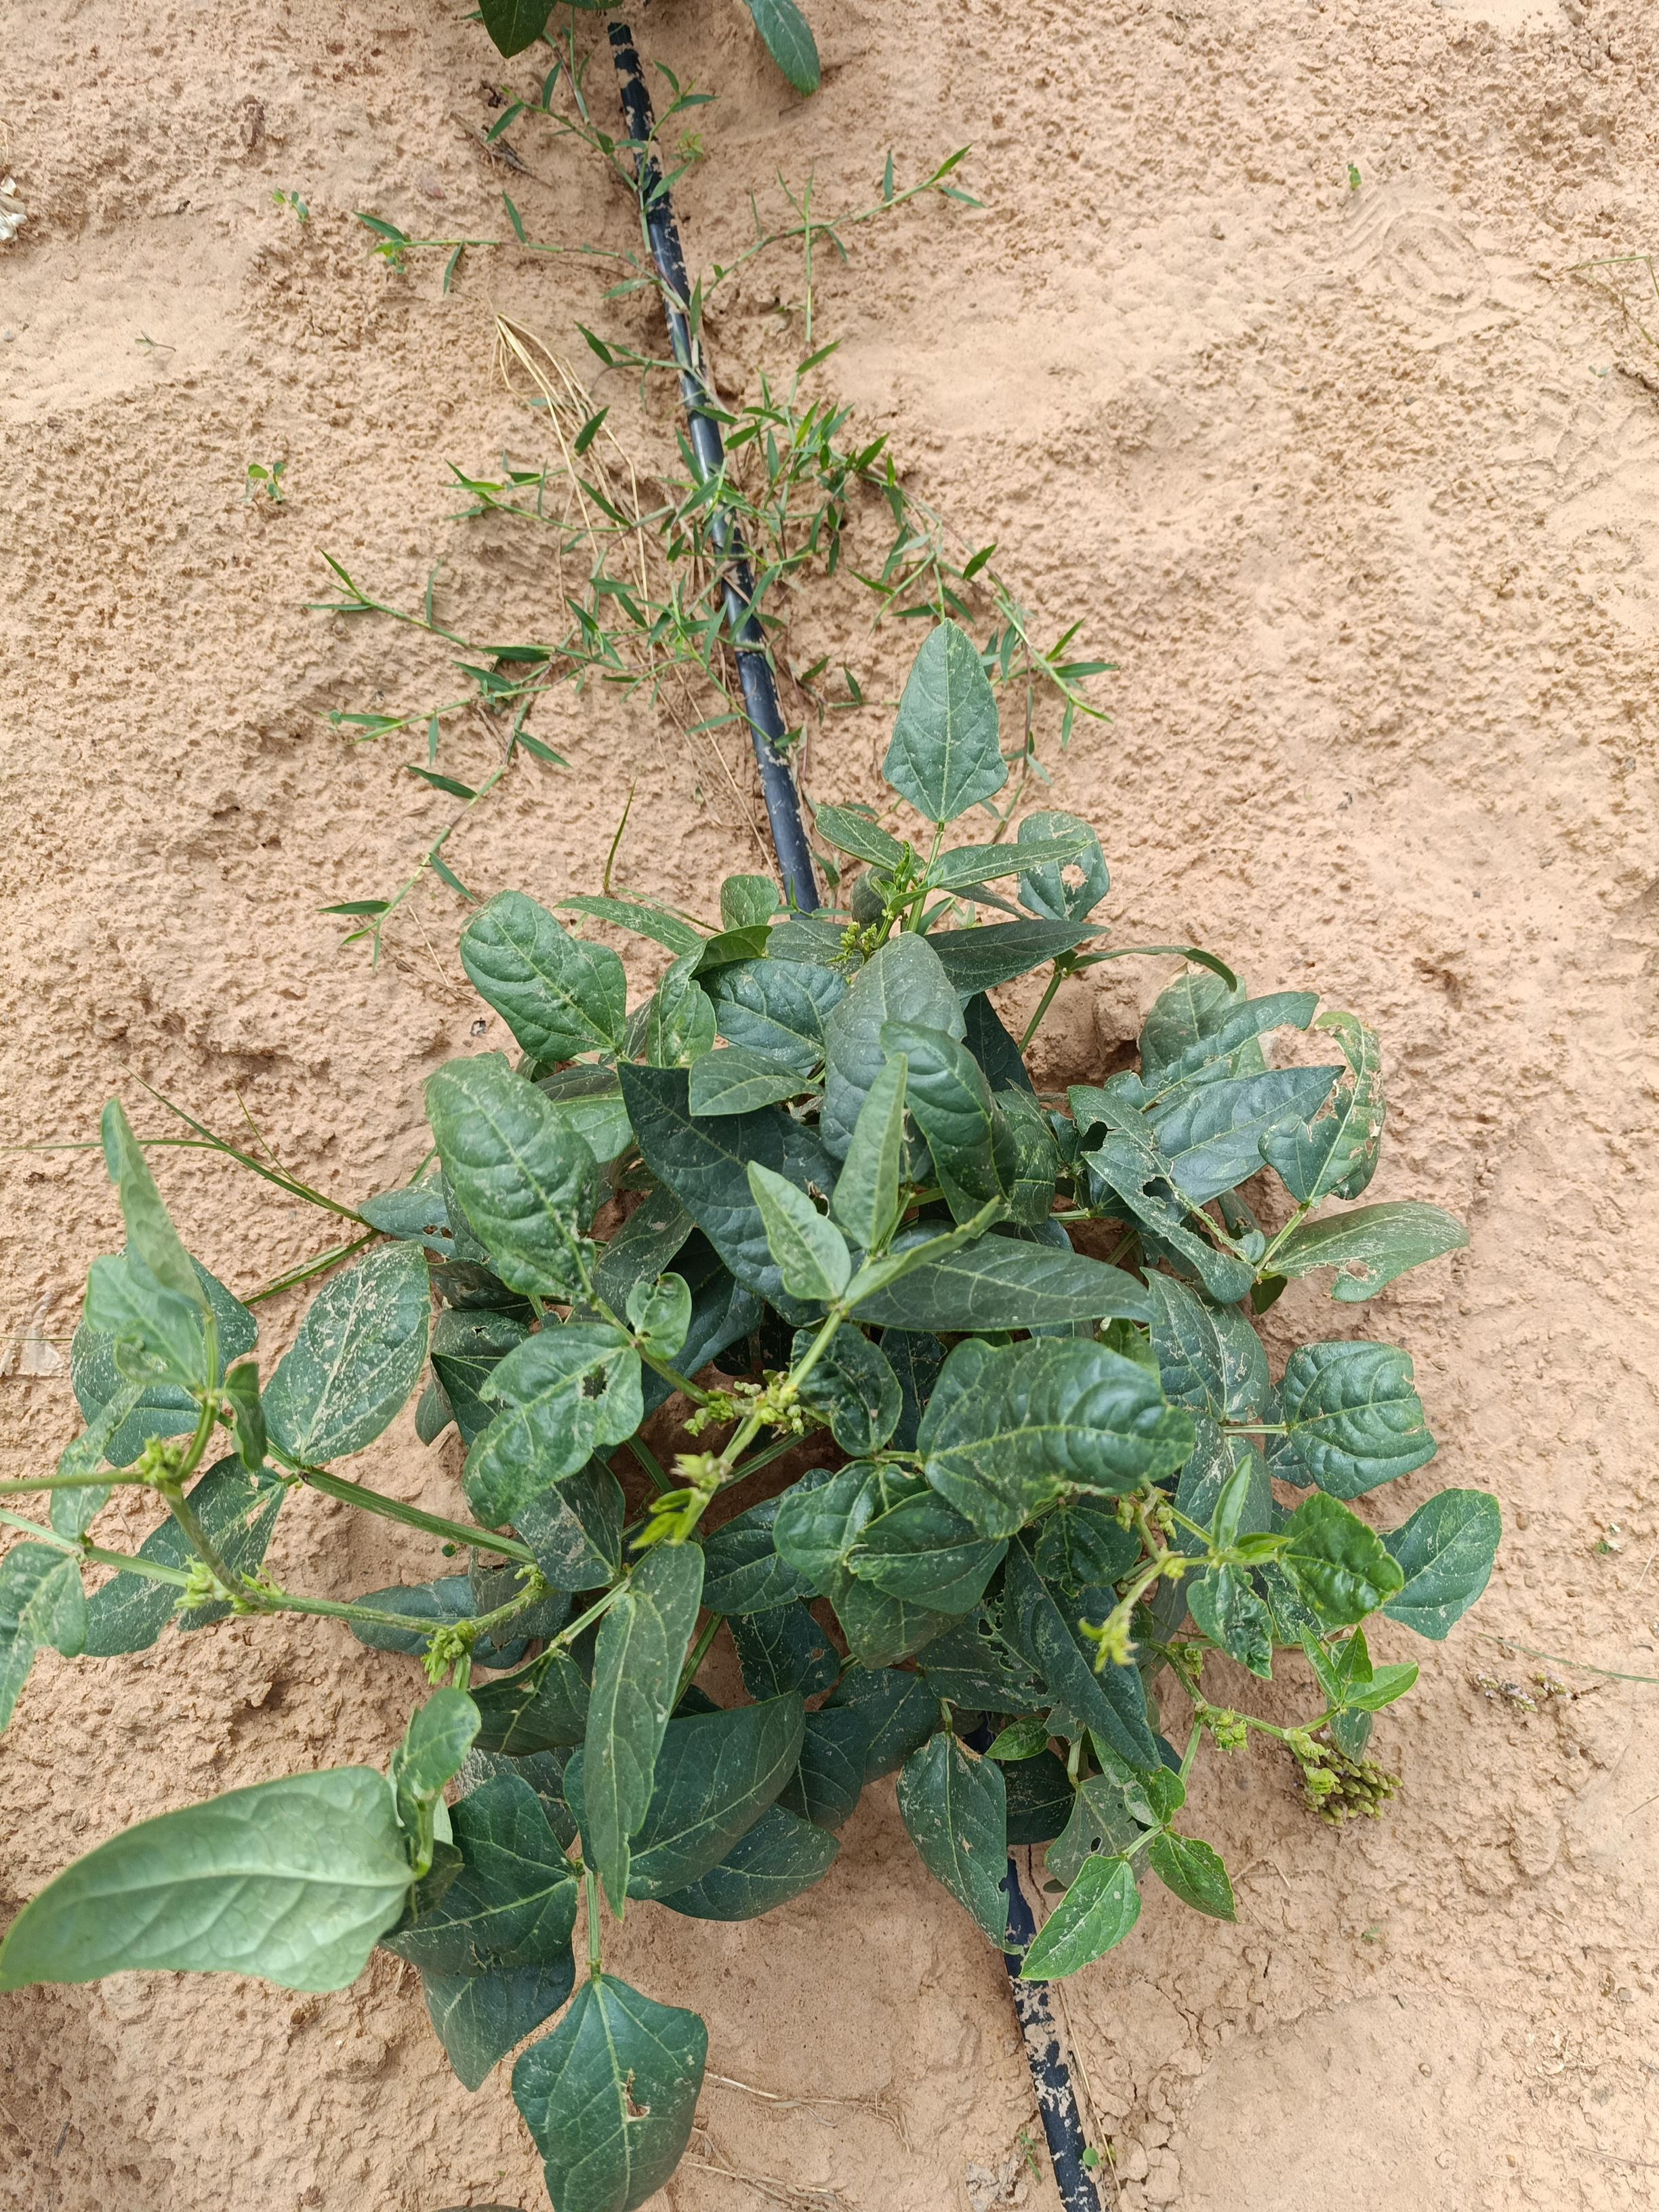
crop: cowpea
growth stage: vegetative
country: Nigeria
